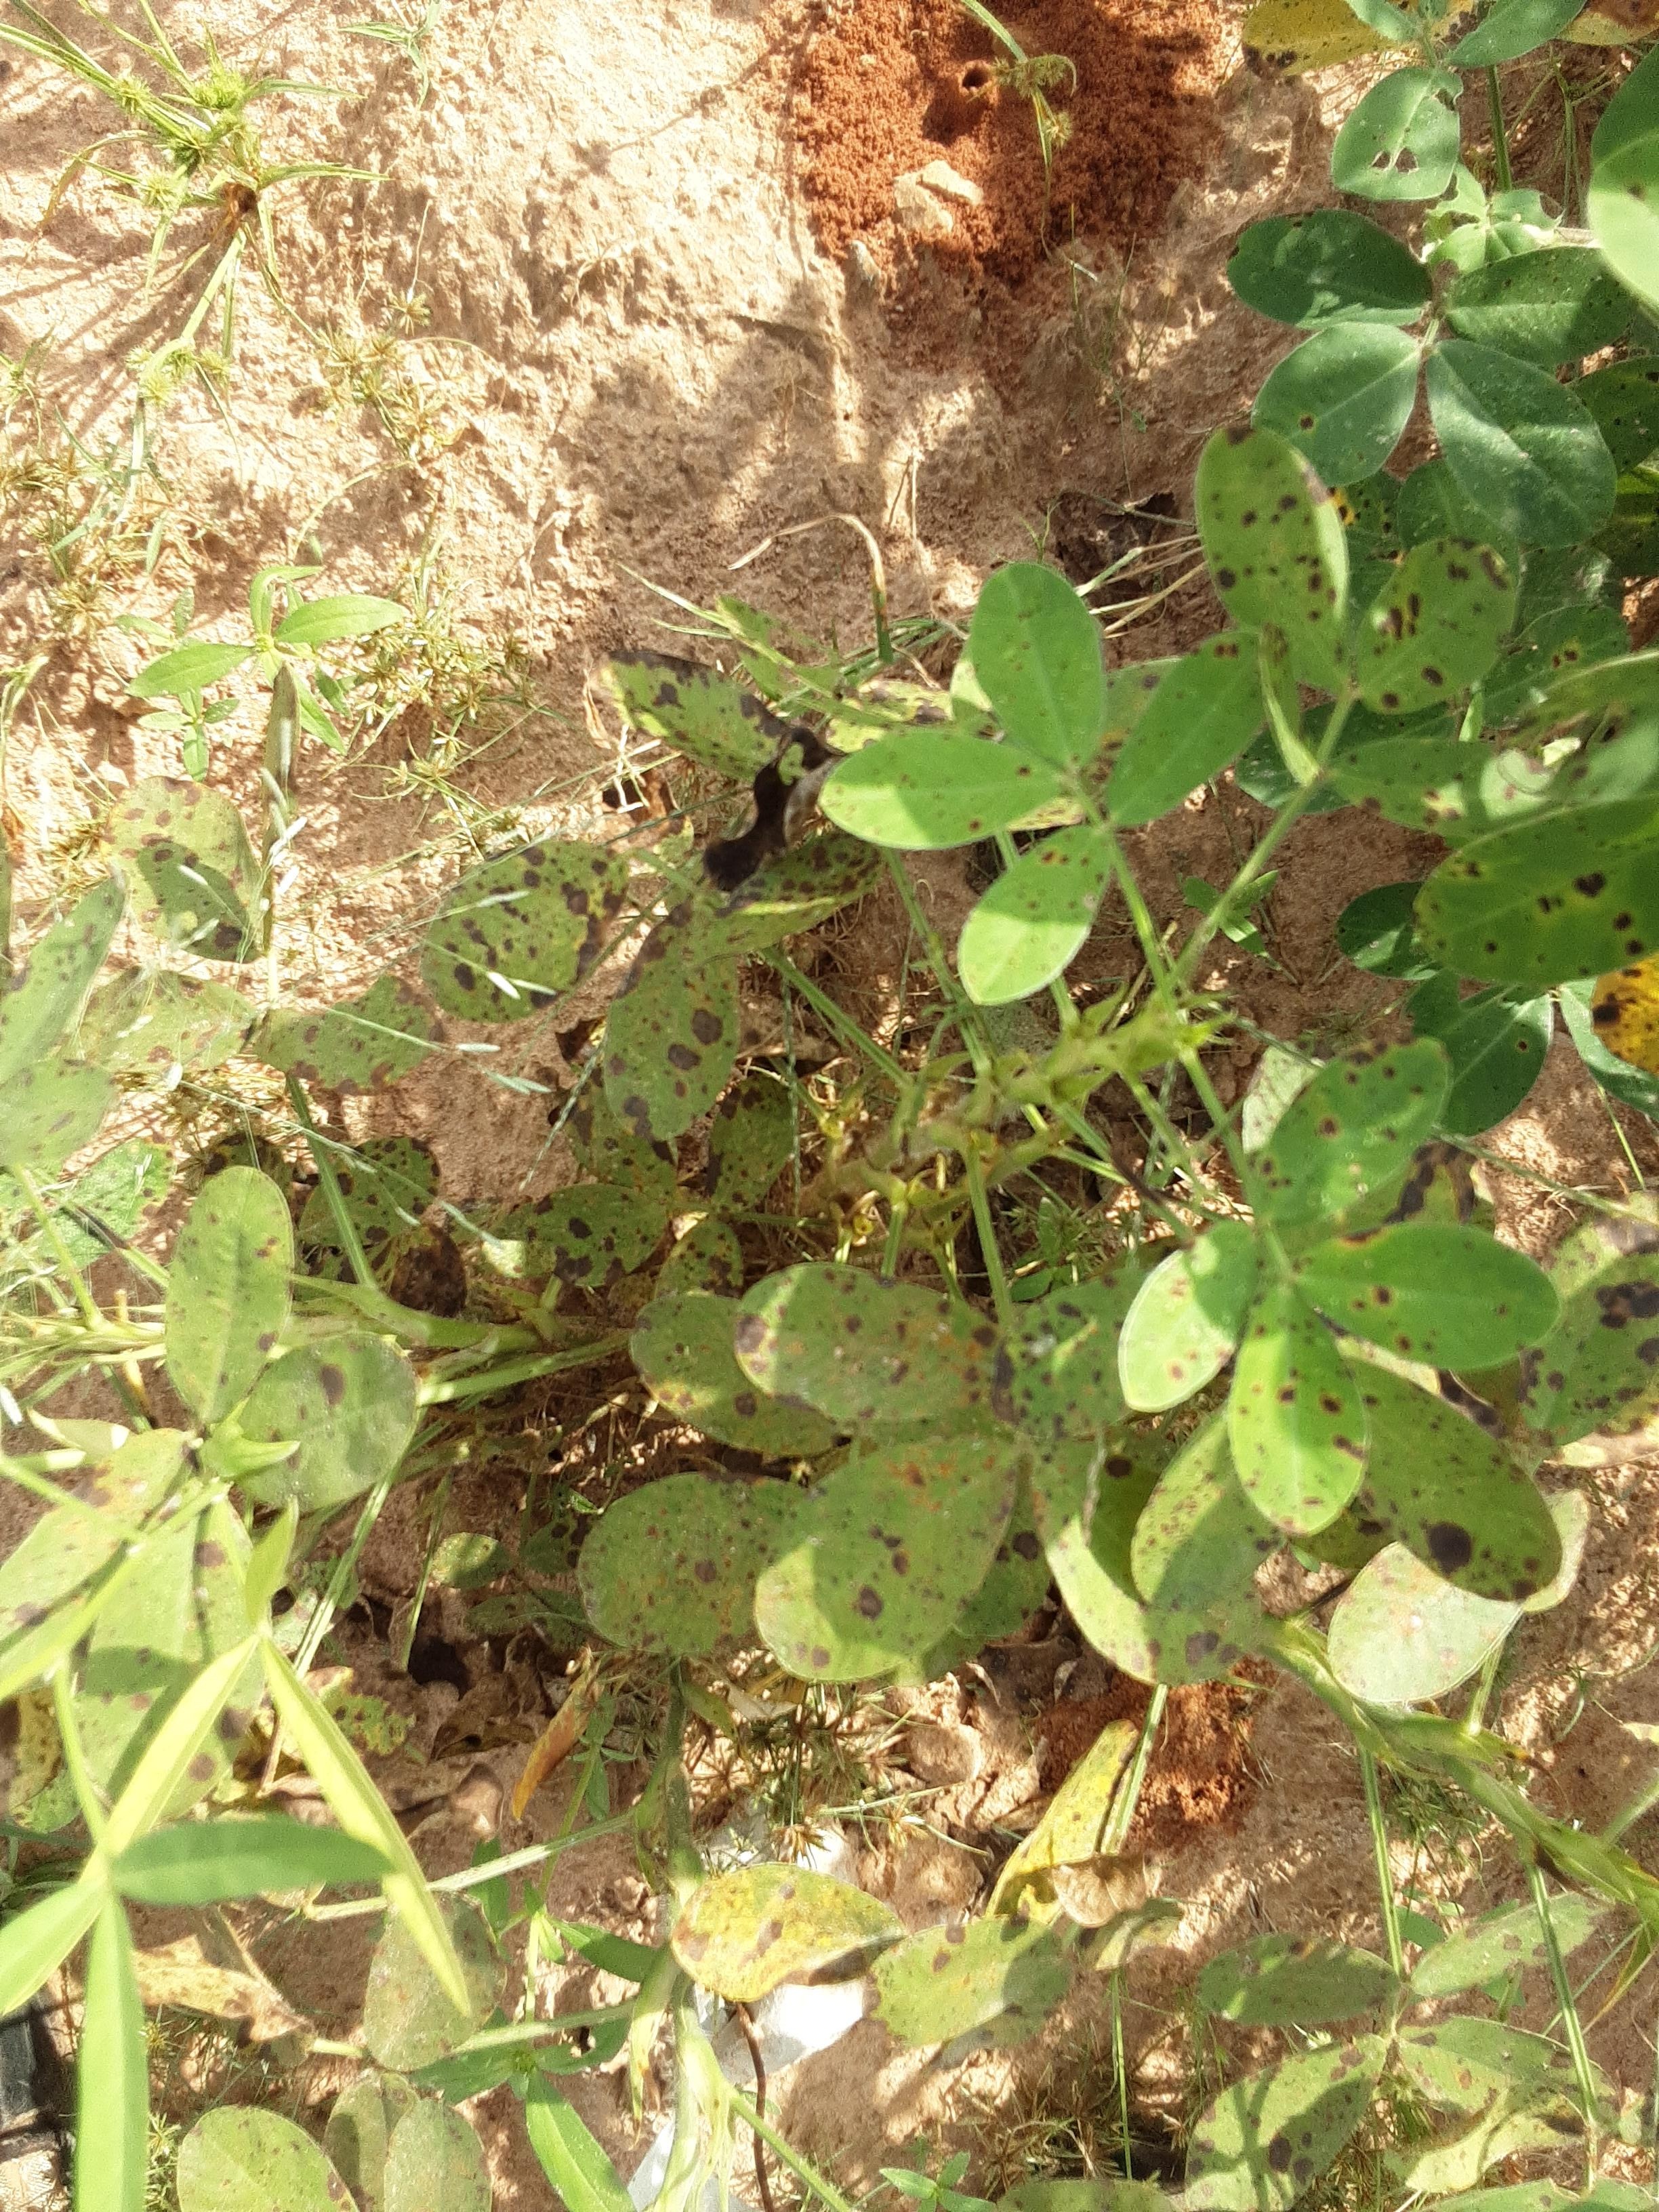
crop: groundnut
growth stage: flowering
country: Senegal
